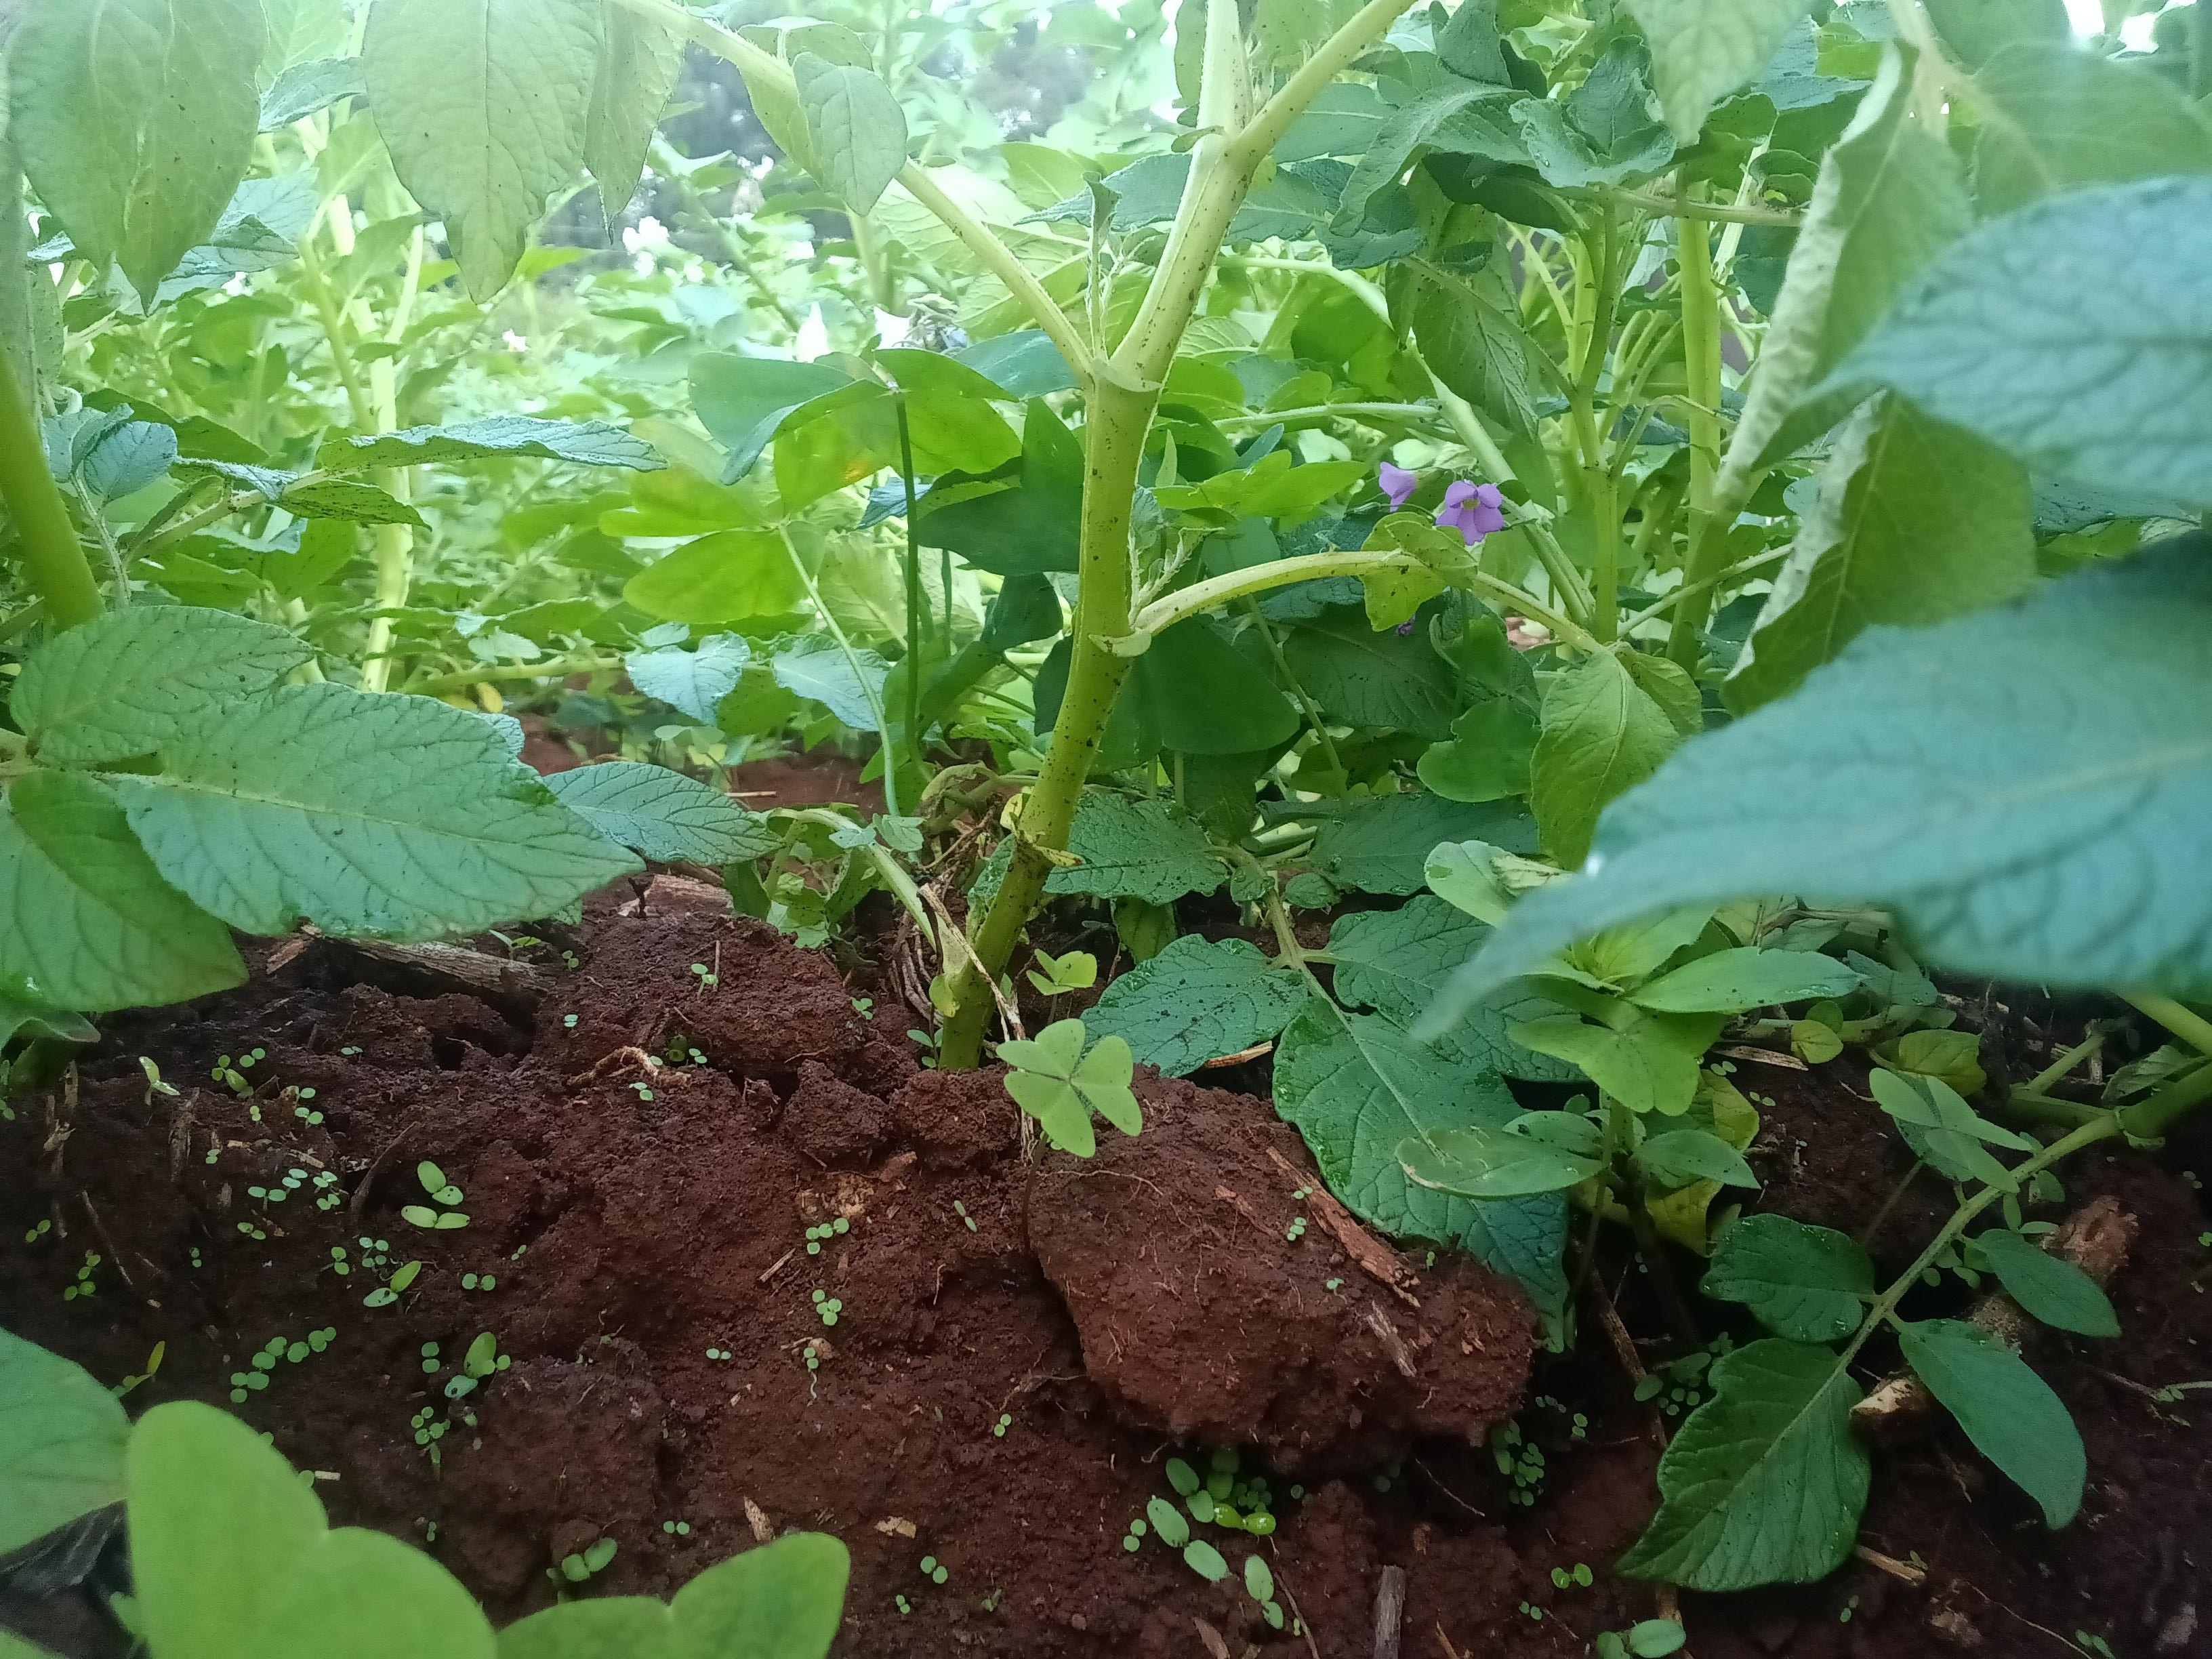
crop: potato
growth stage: flowering
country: Kenya
